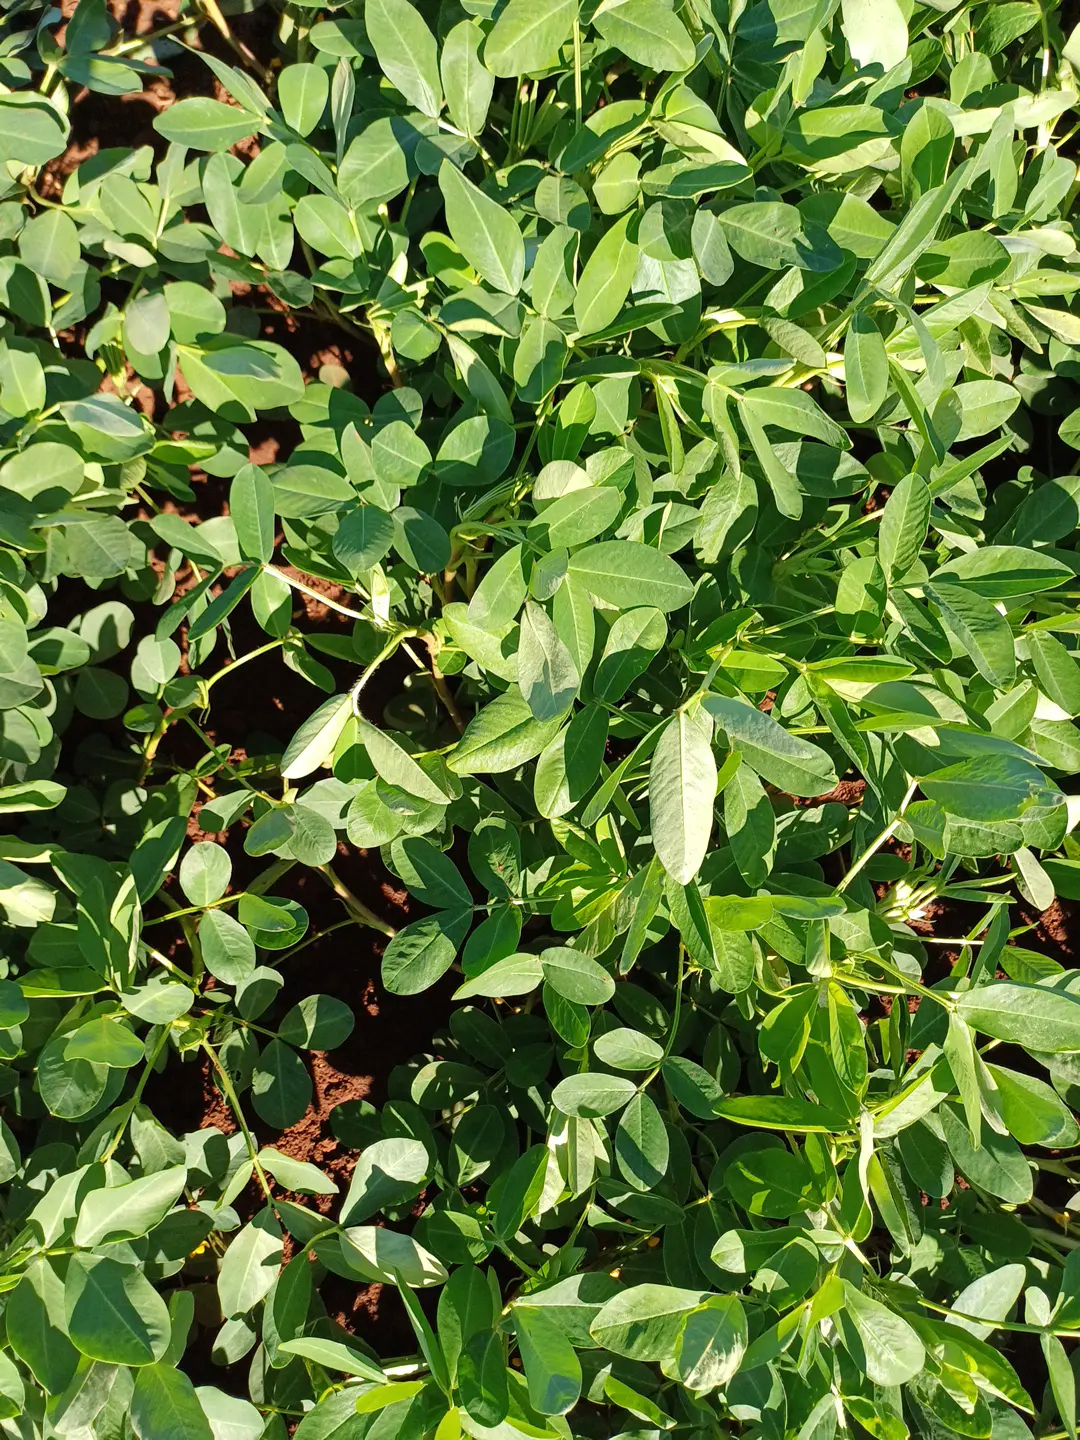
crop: groundnut
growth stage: flowering
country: Kenya
